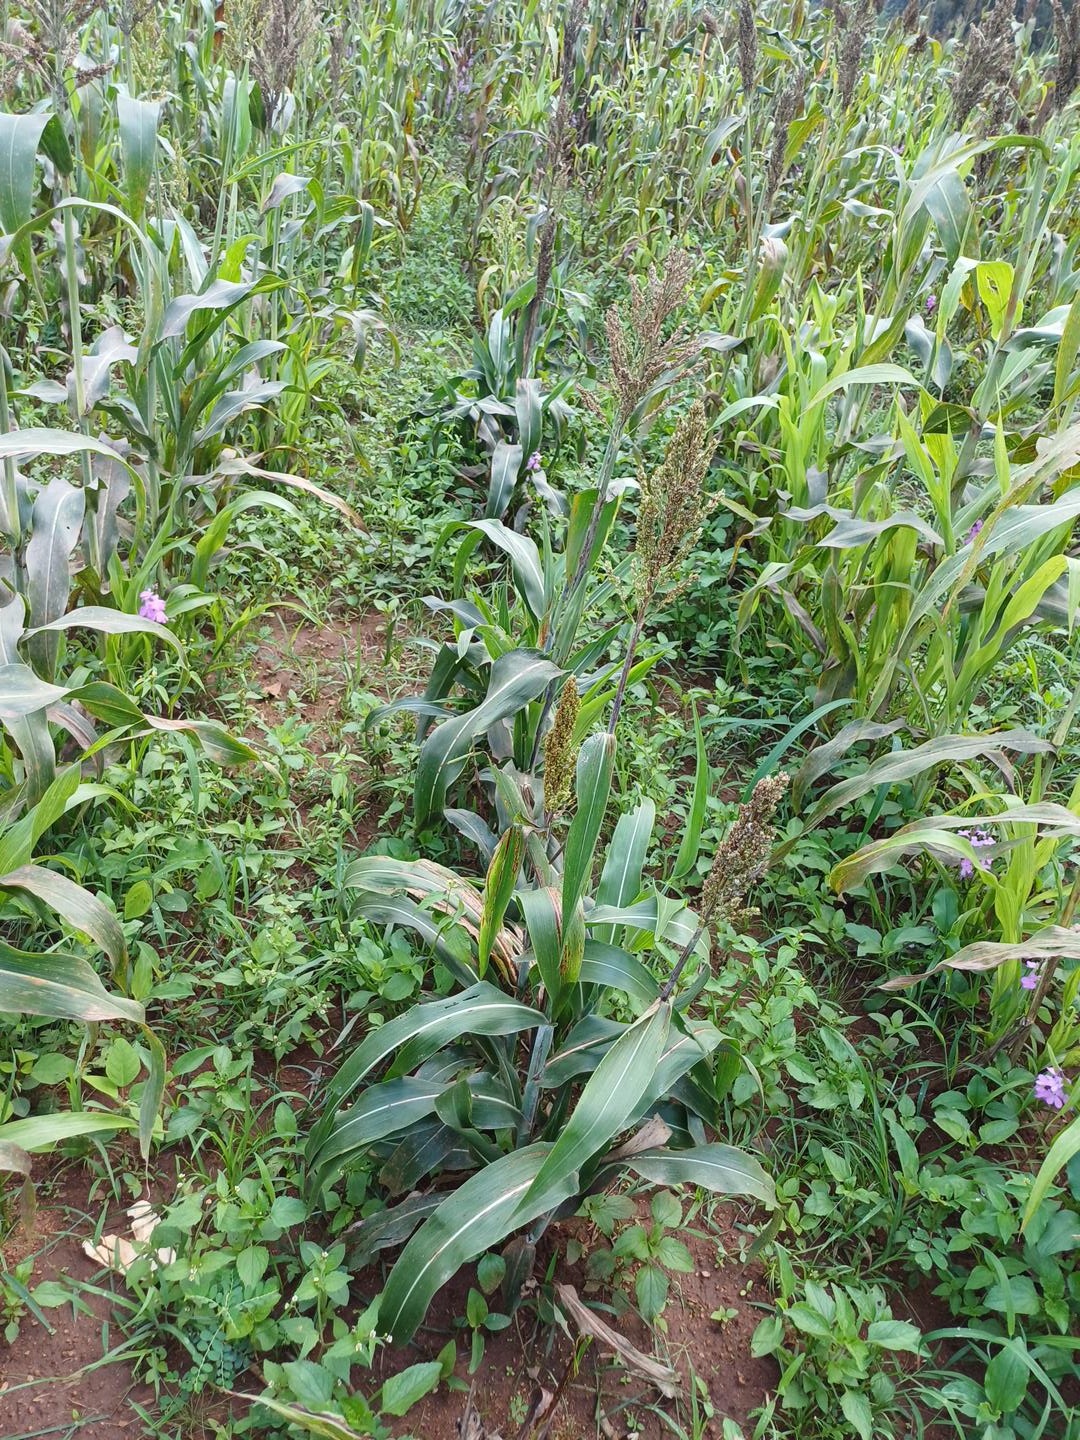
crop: sorghum
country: Kenya
